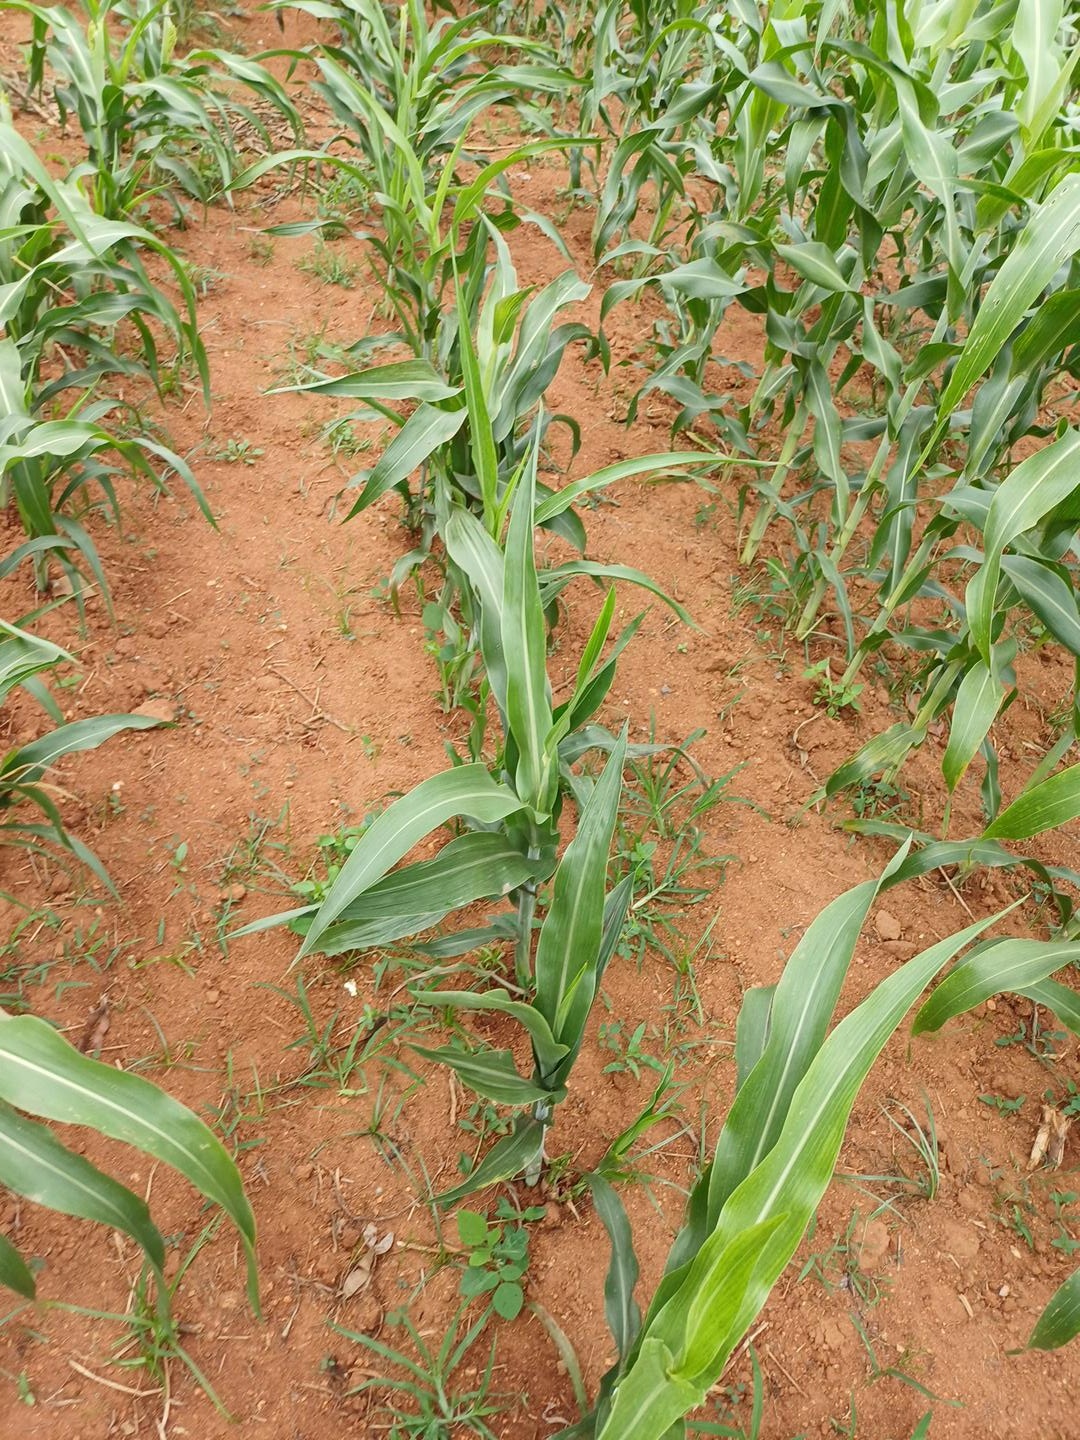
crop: sorghum
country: Kenya
